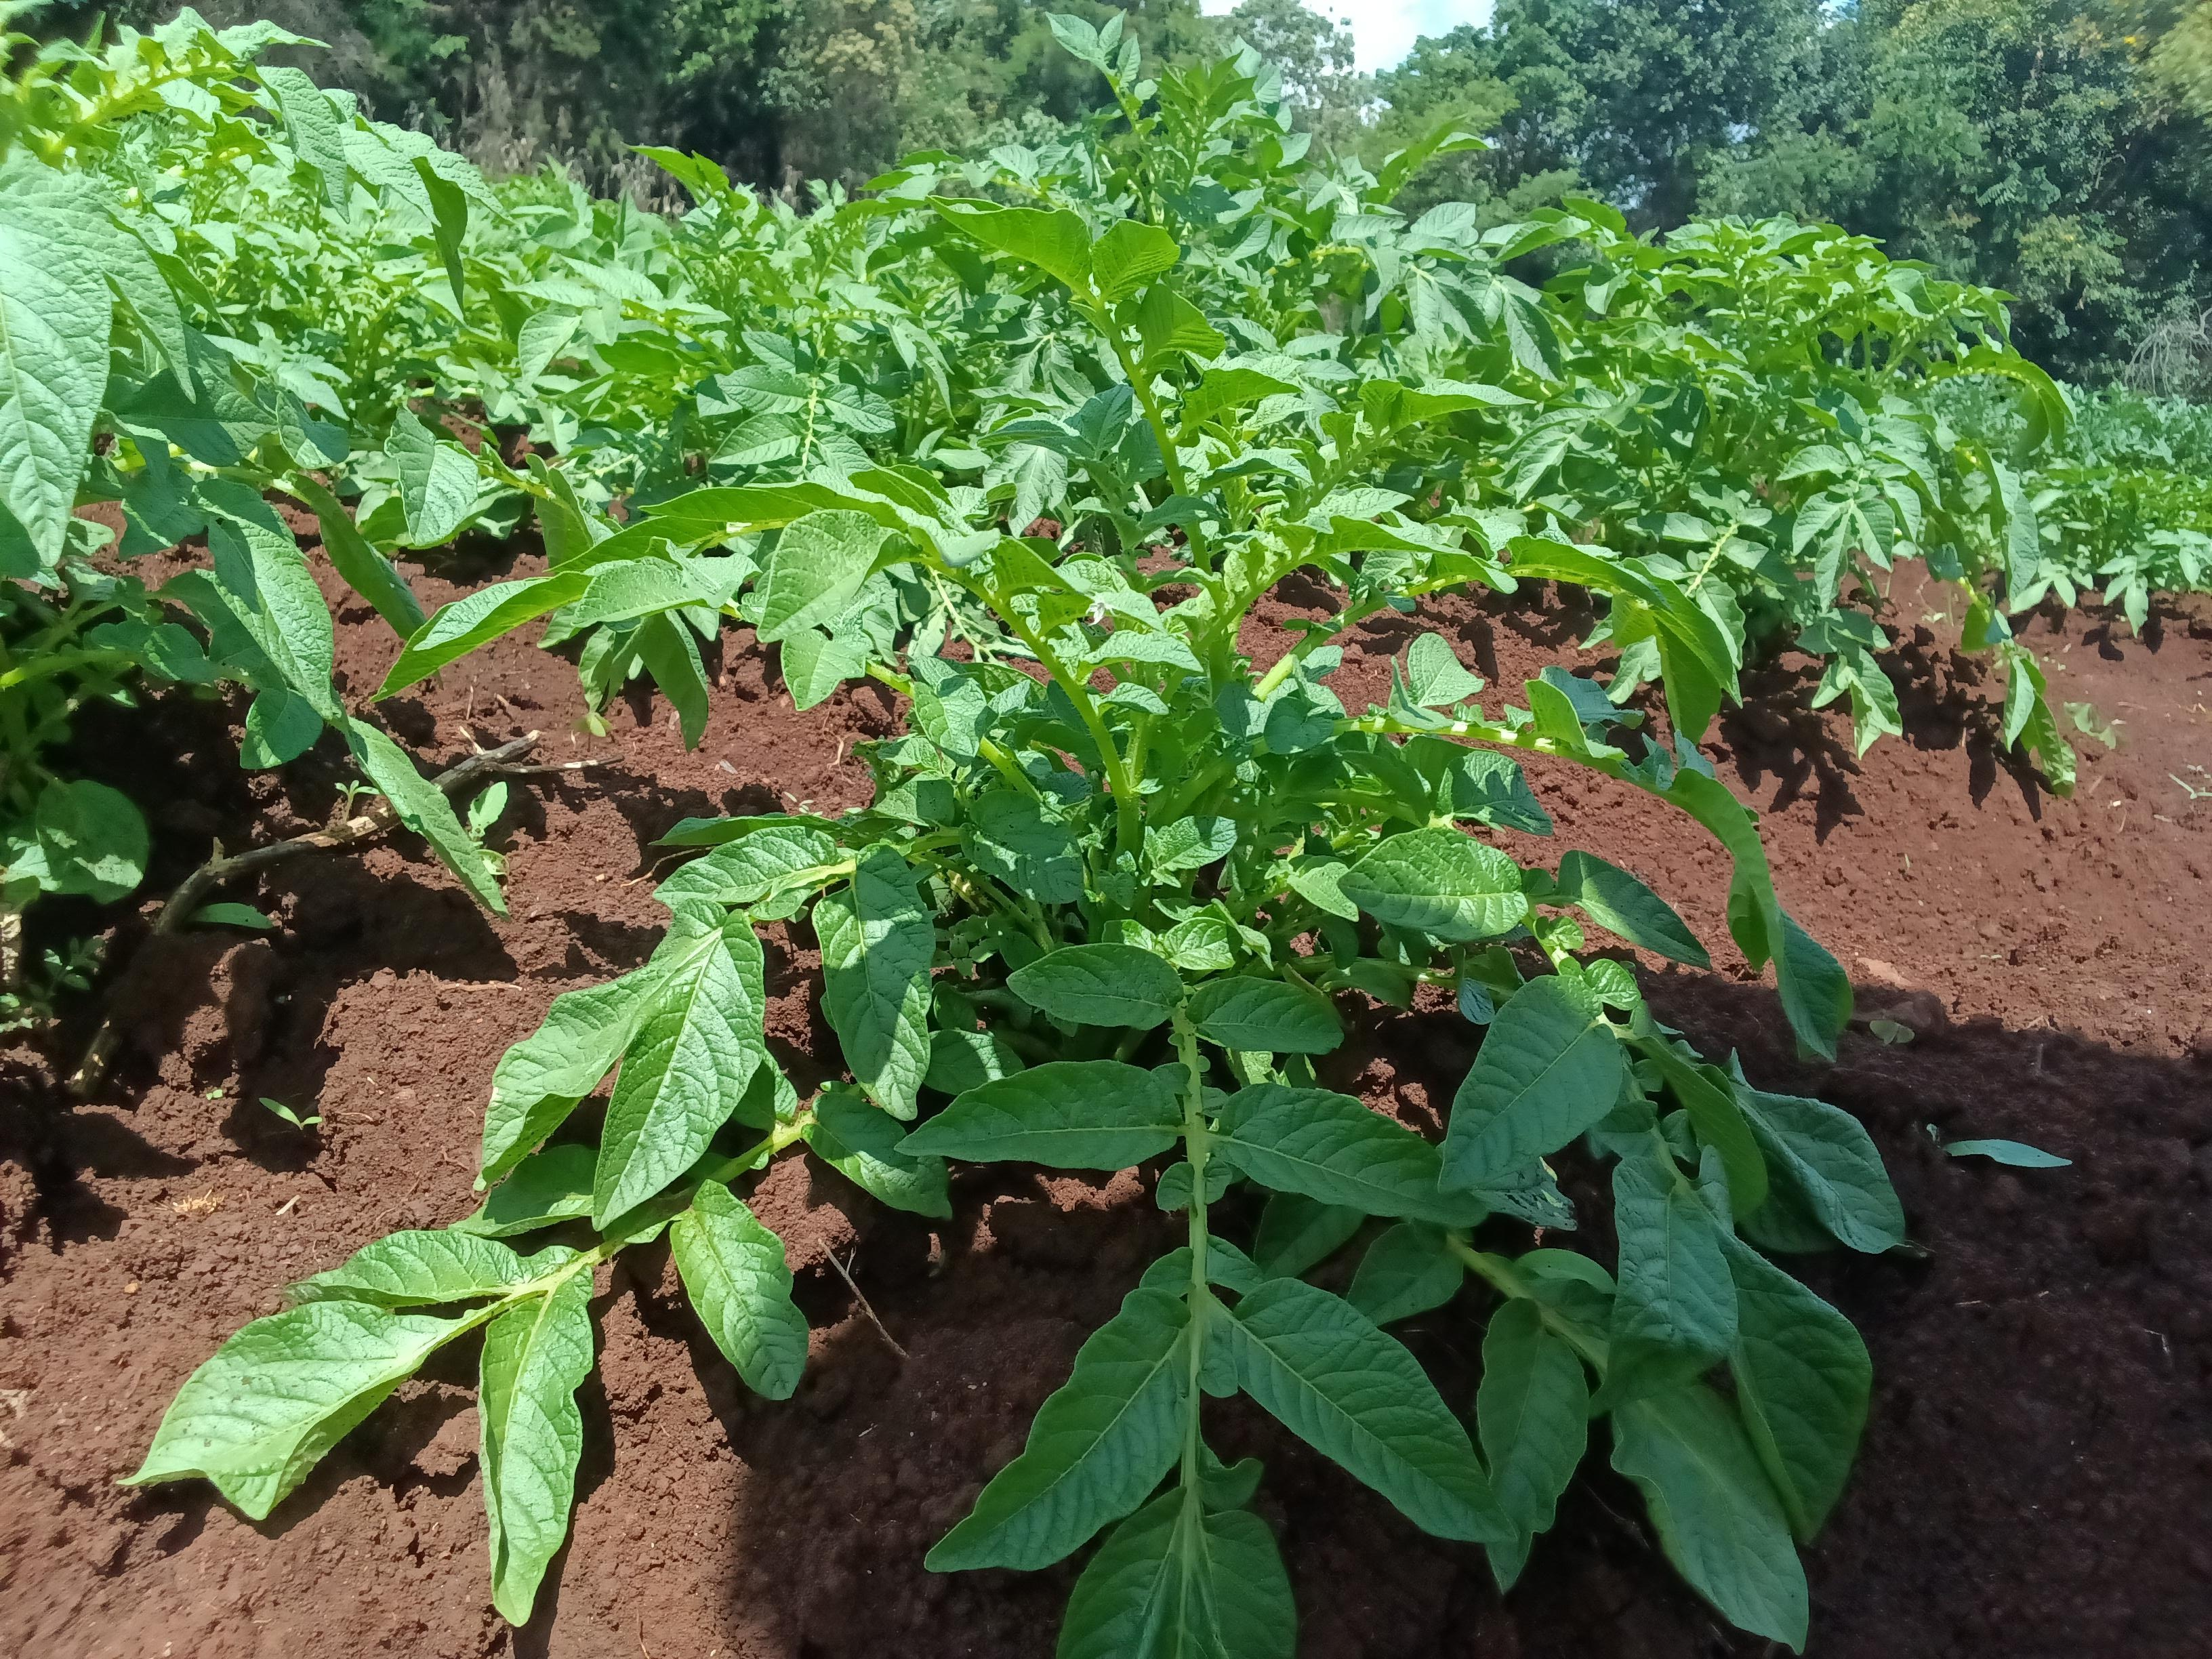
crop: potato
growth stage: vegetative
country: Kenya
